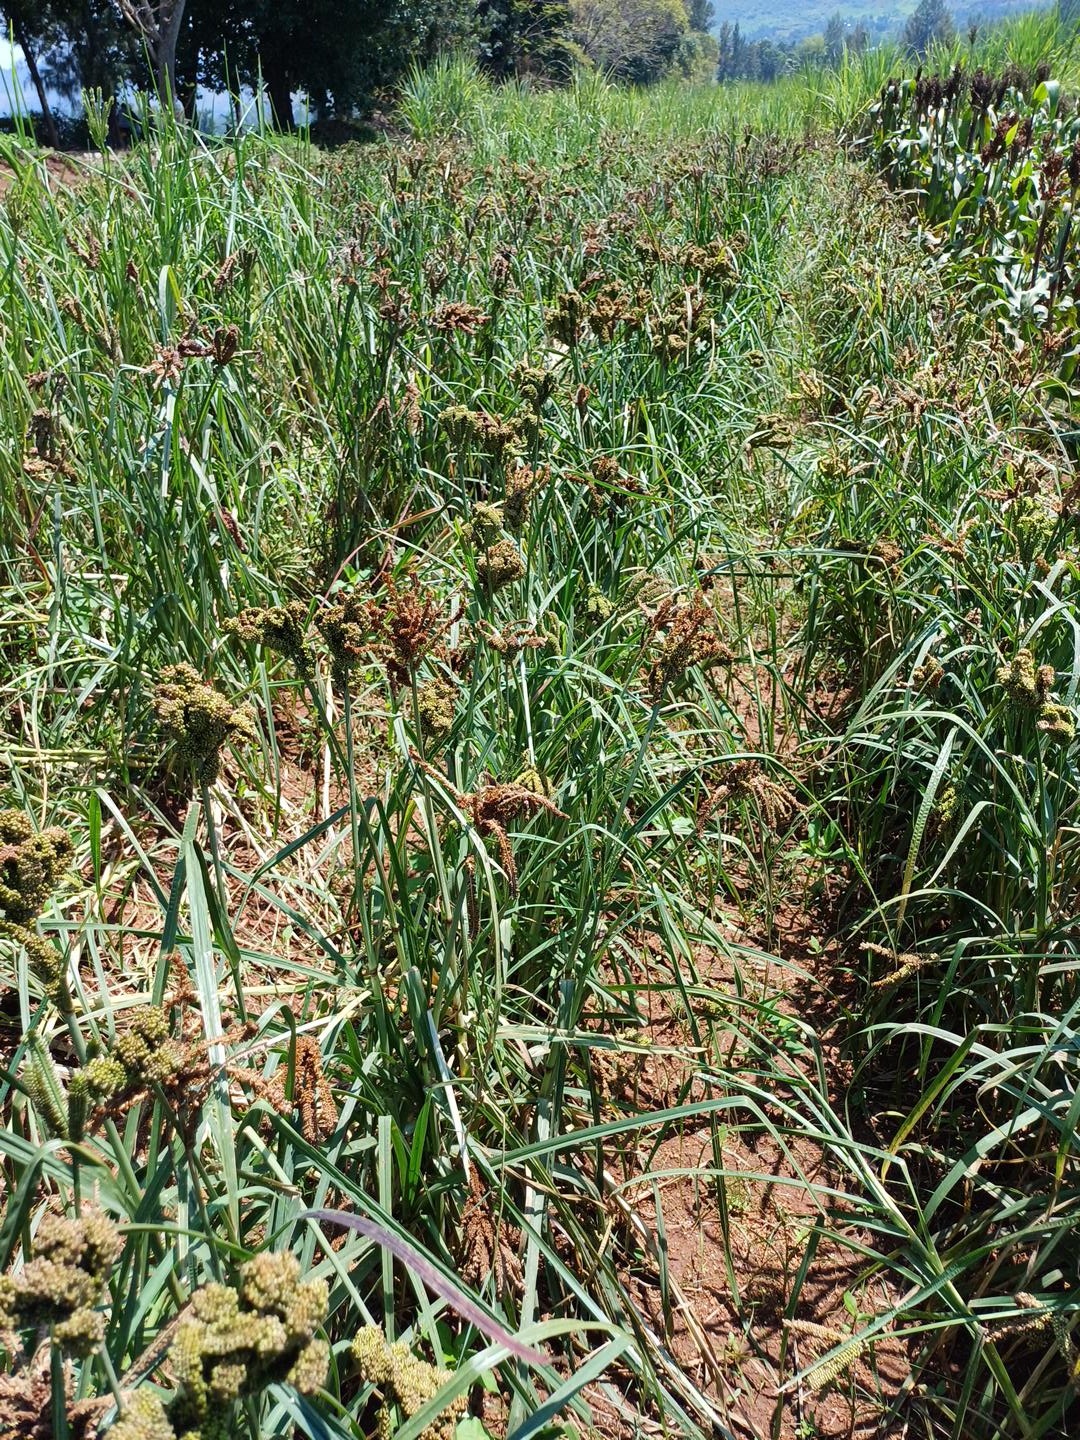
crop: finger millet
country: Kenya
